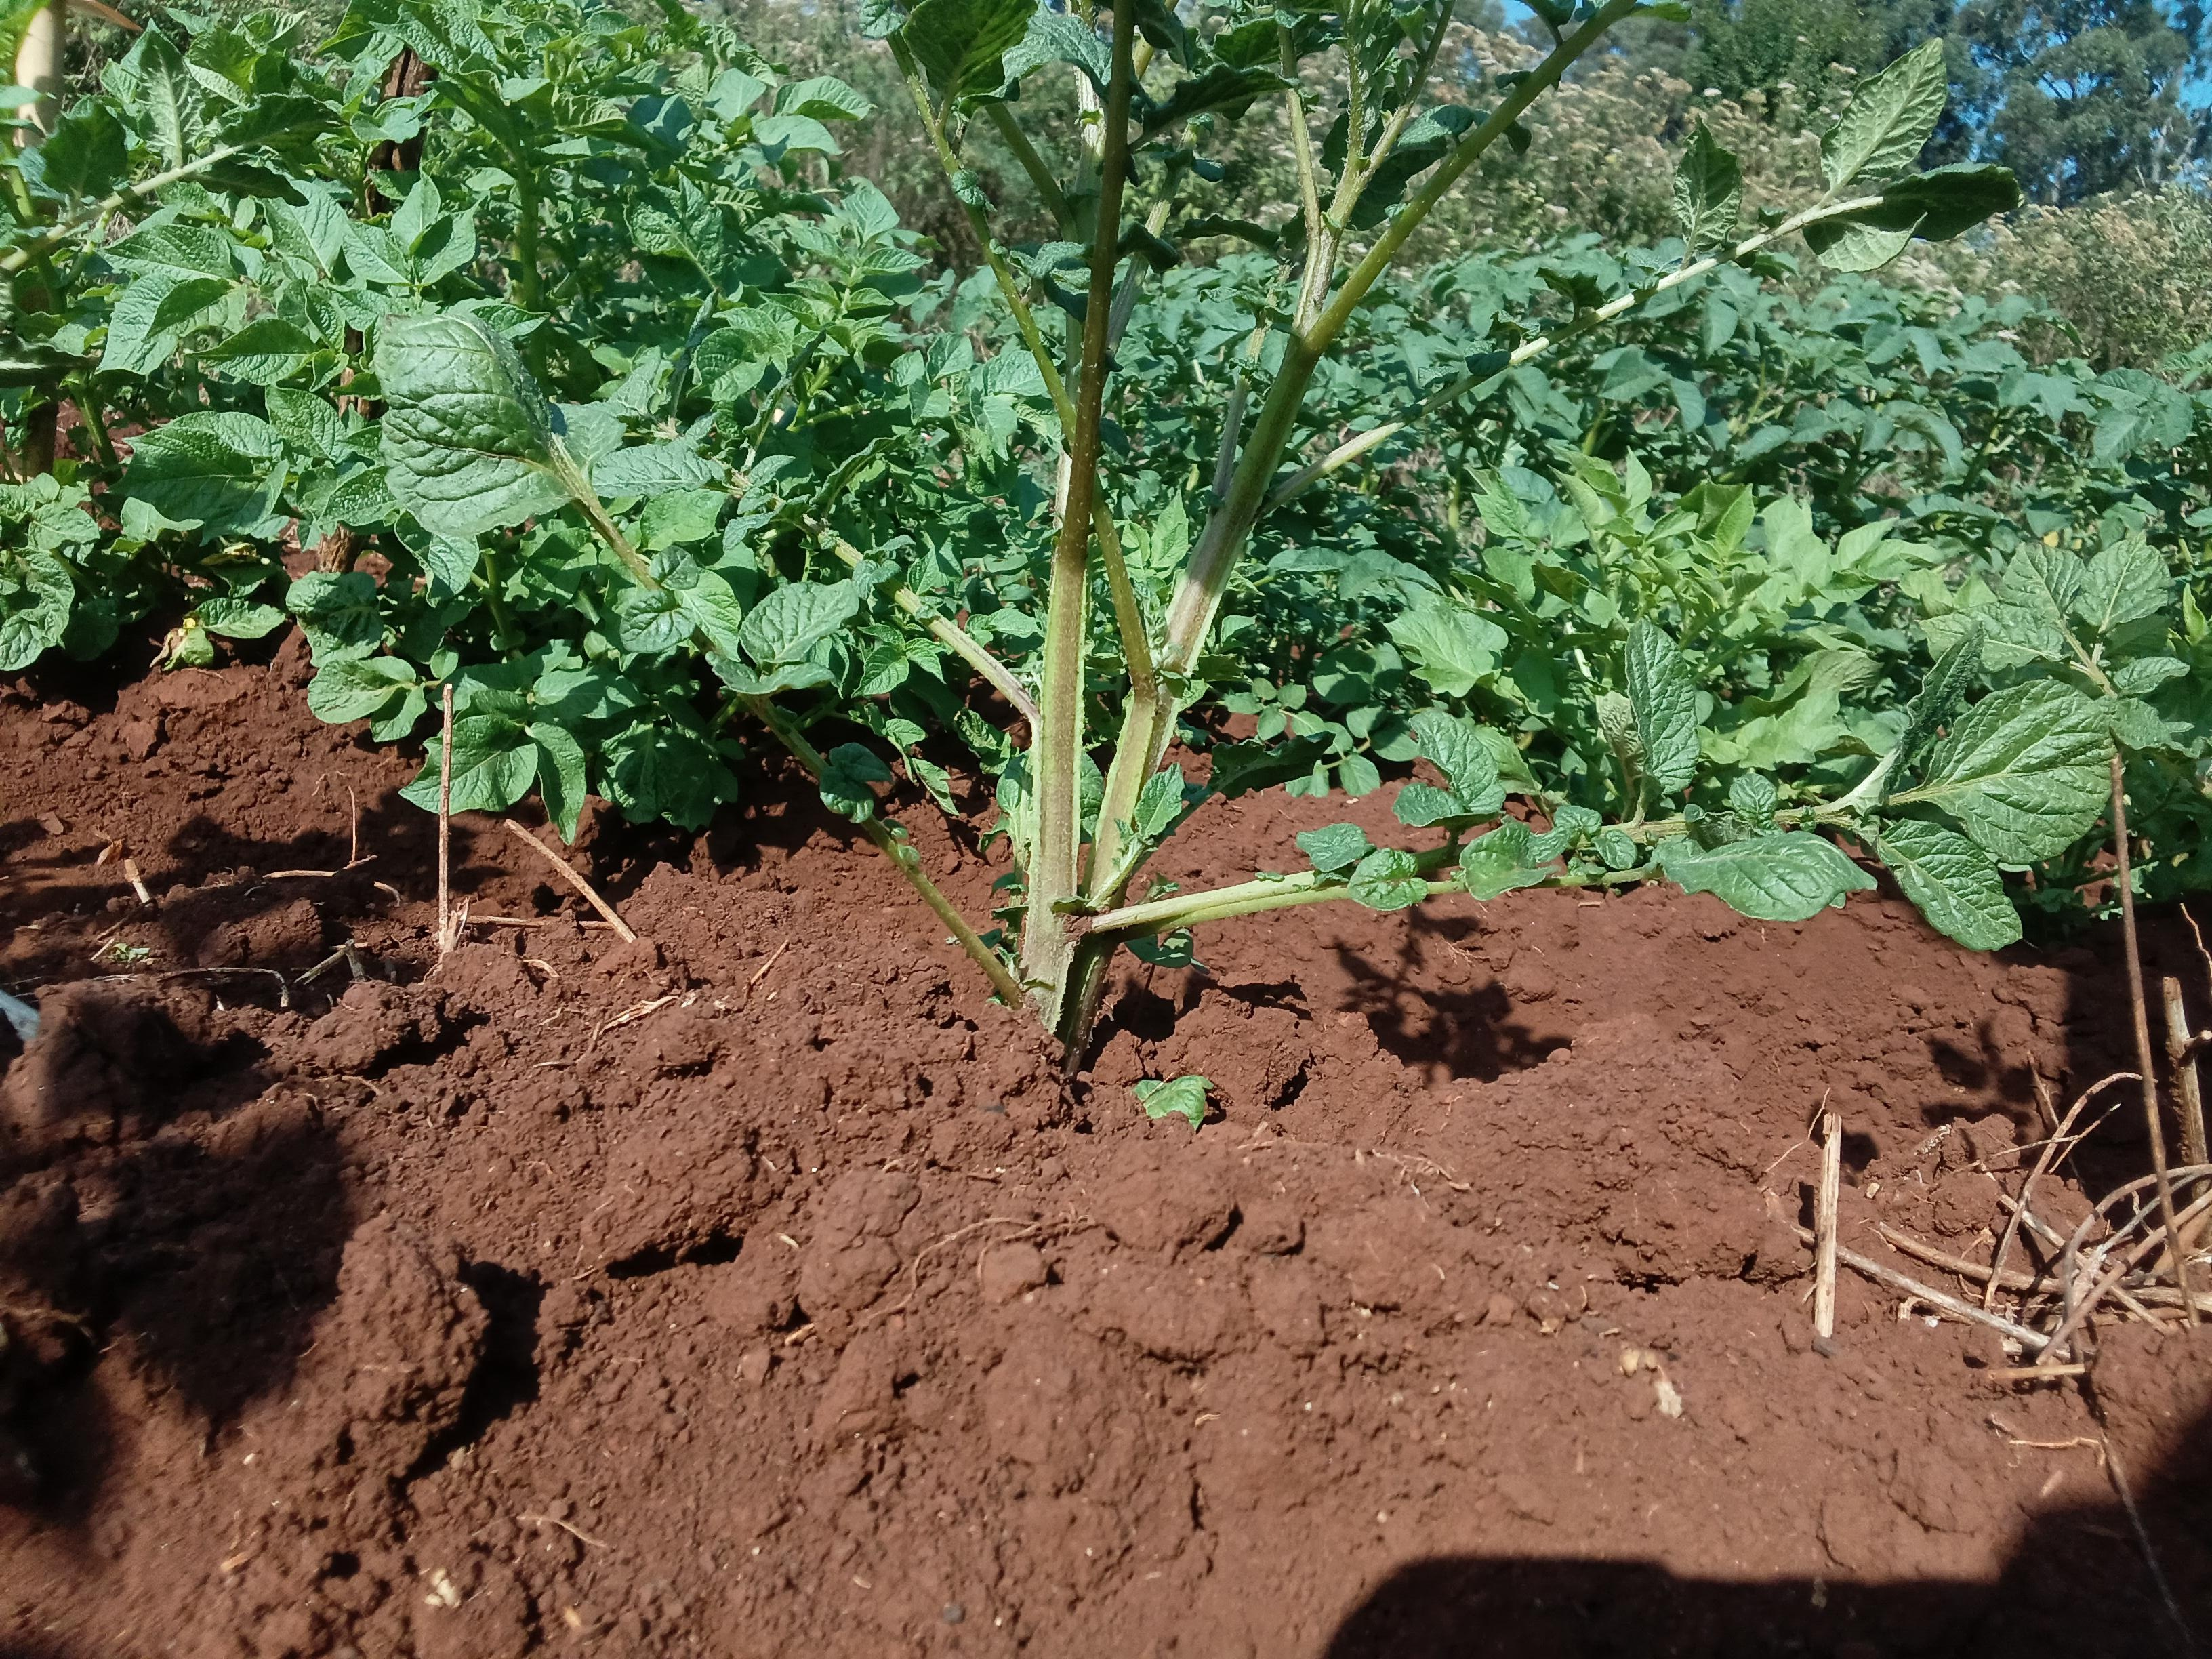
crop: potato
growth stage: vegetative
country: Kenya
